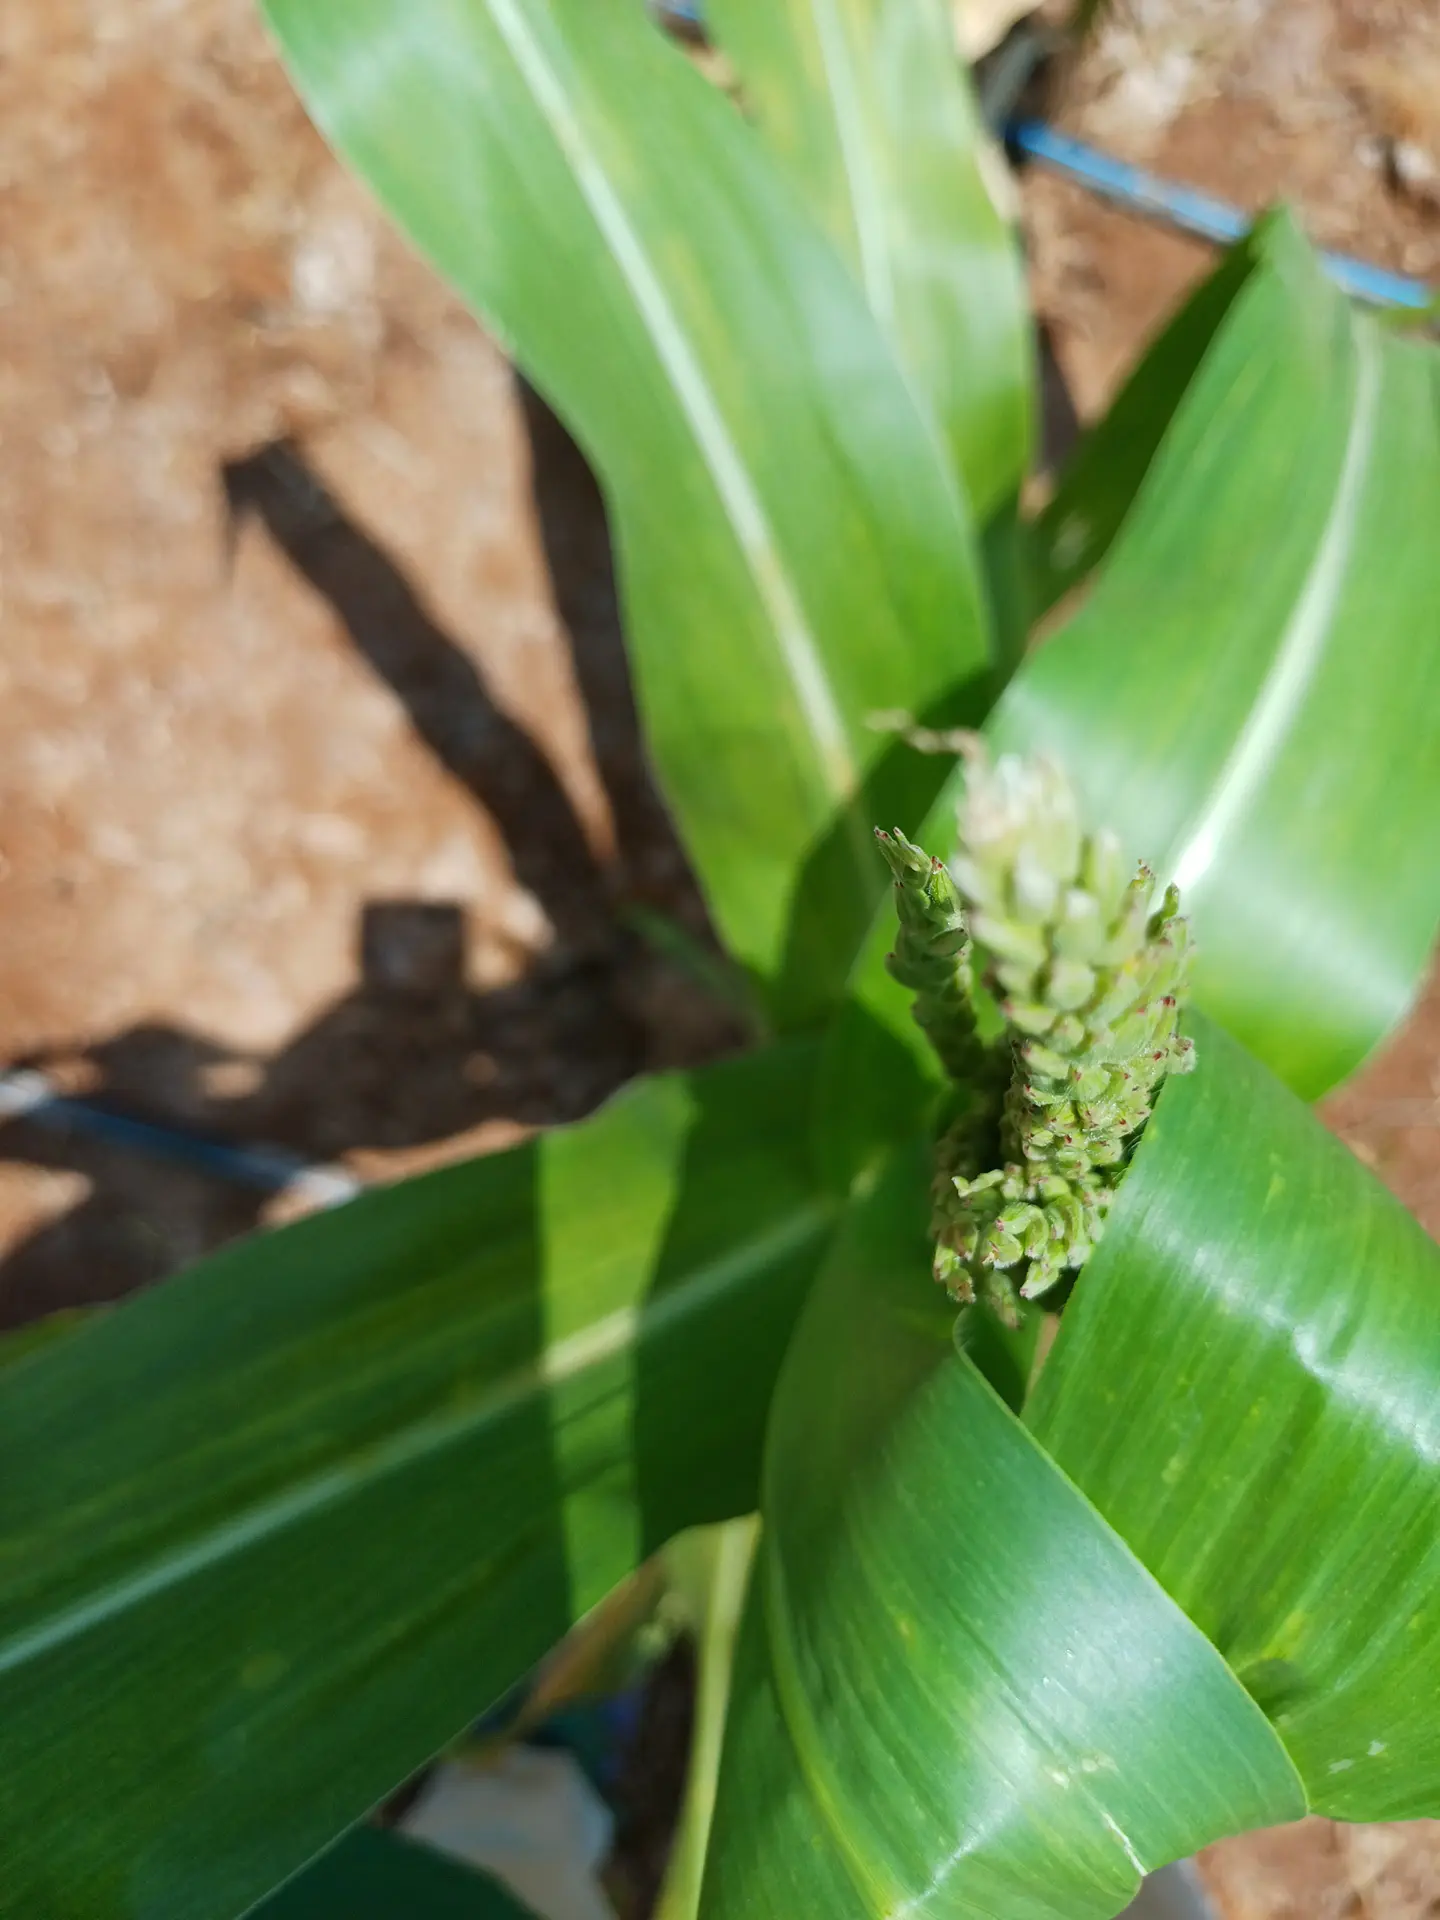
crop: maize
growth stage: flowering
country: Kenya
